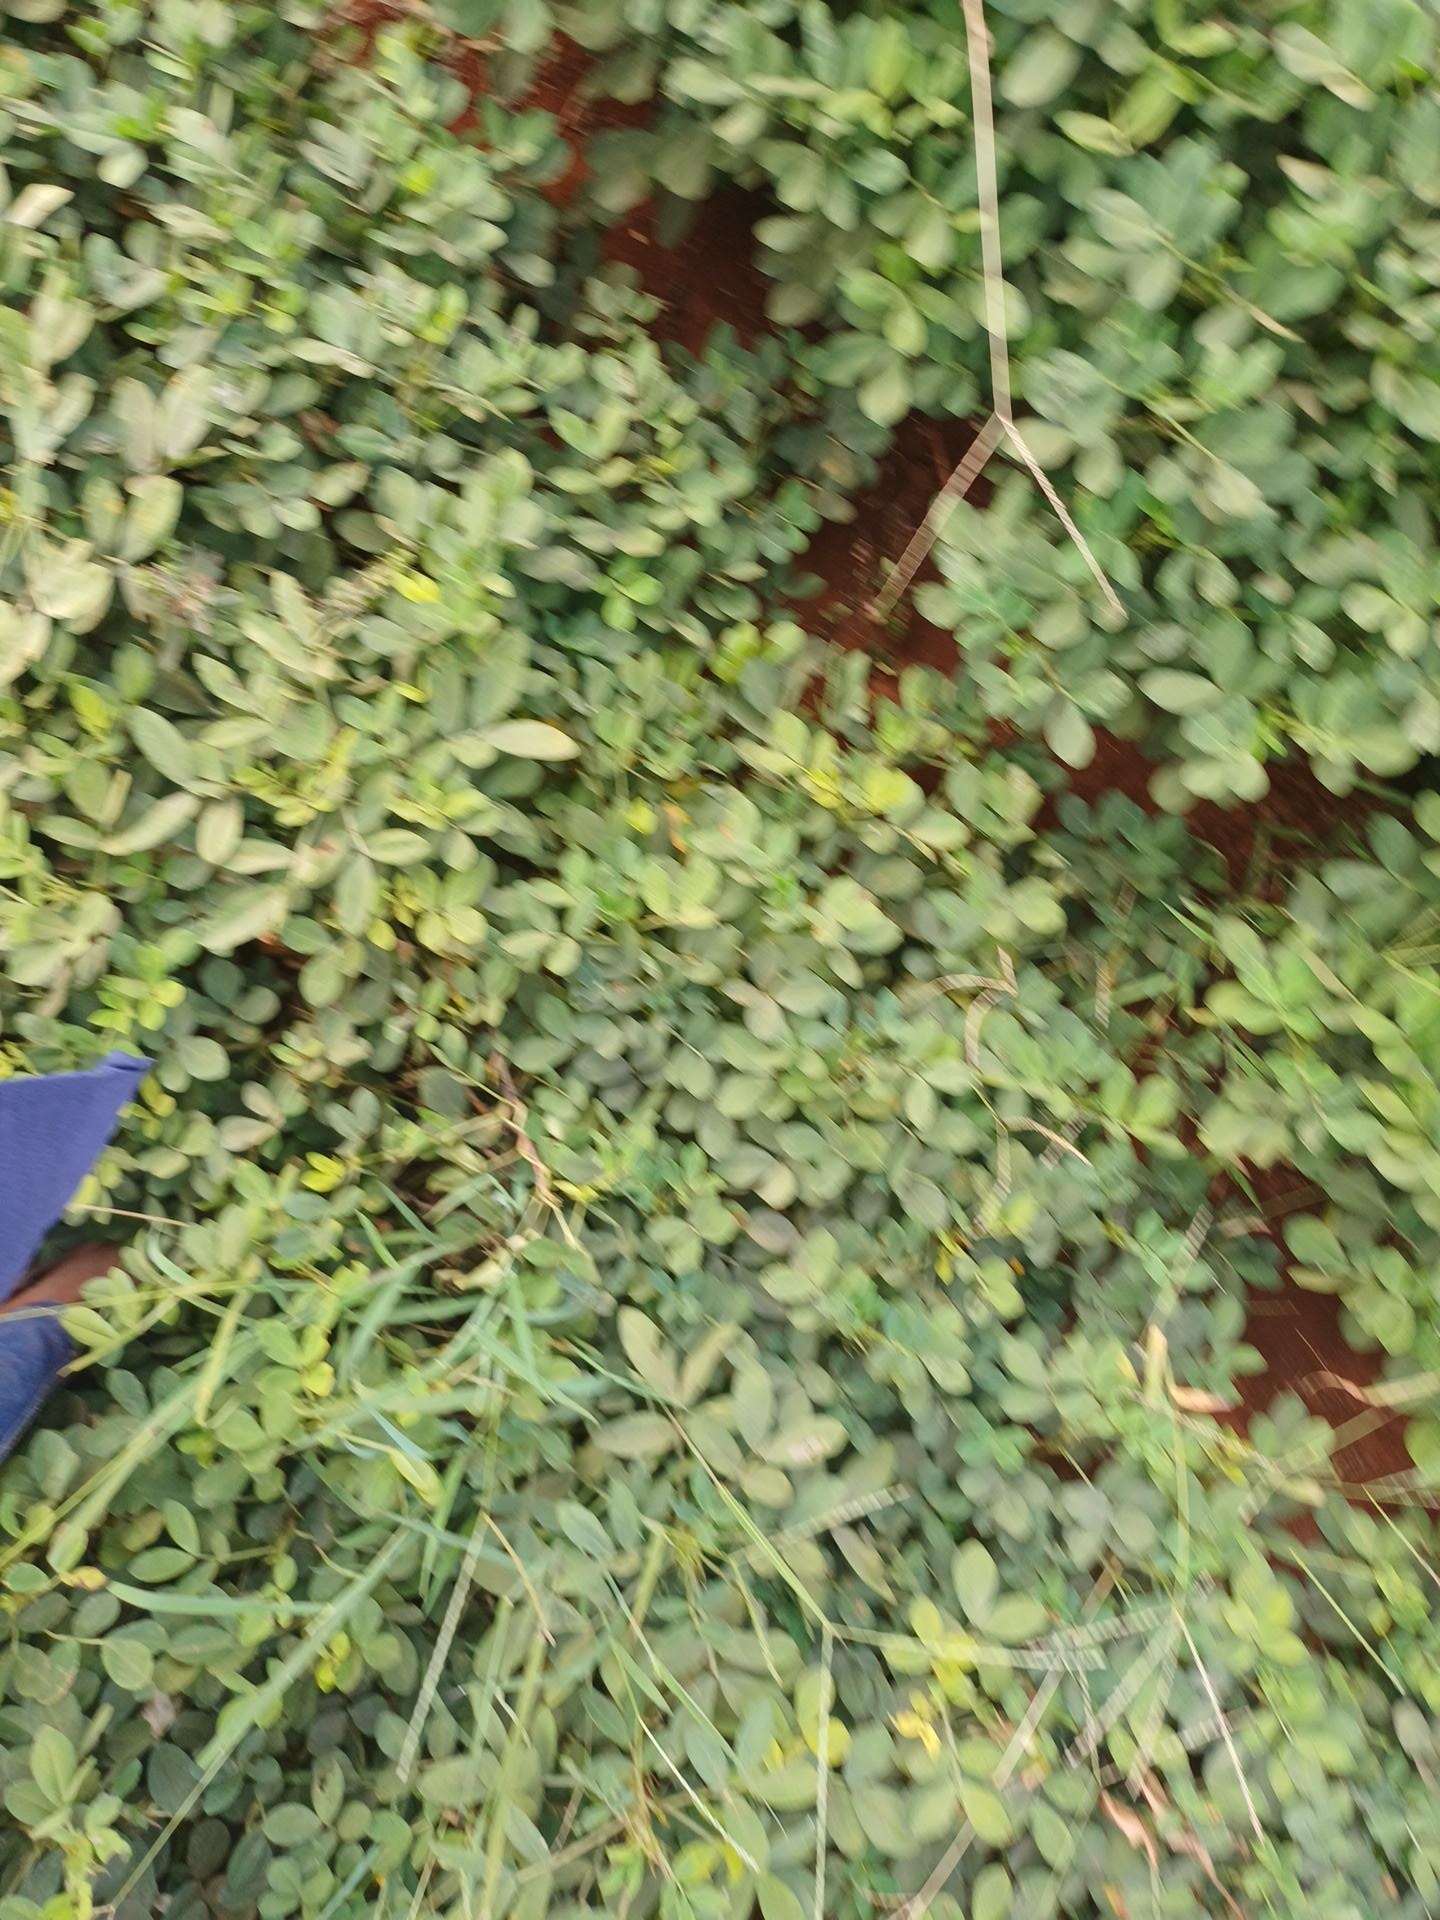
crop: groundnut
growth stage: maturity
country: Kenya
